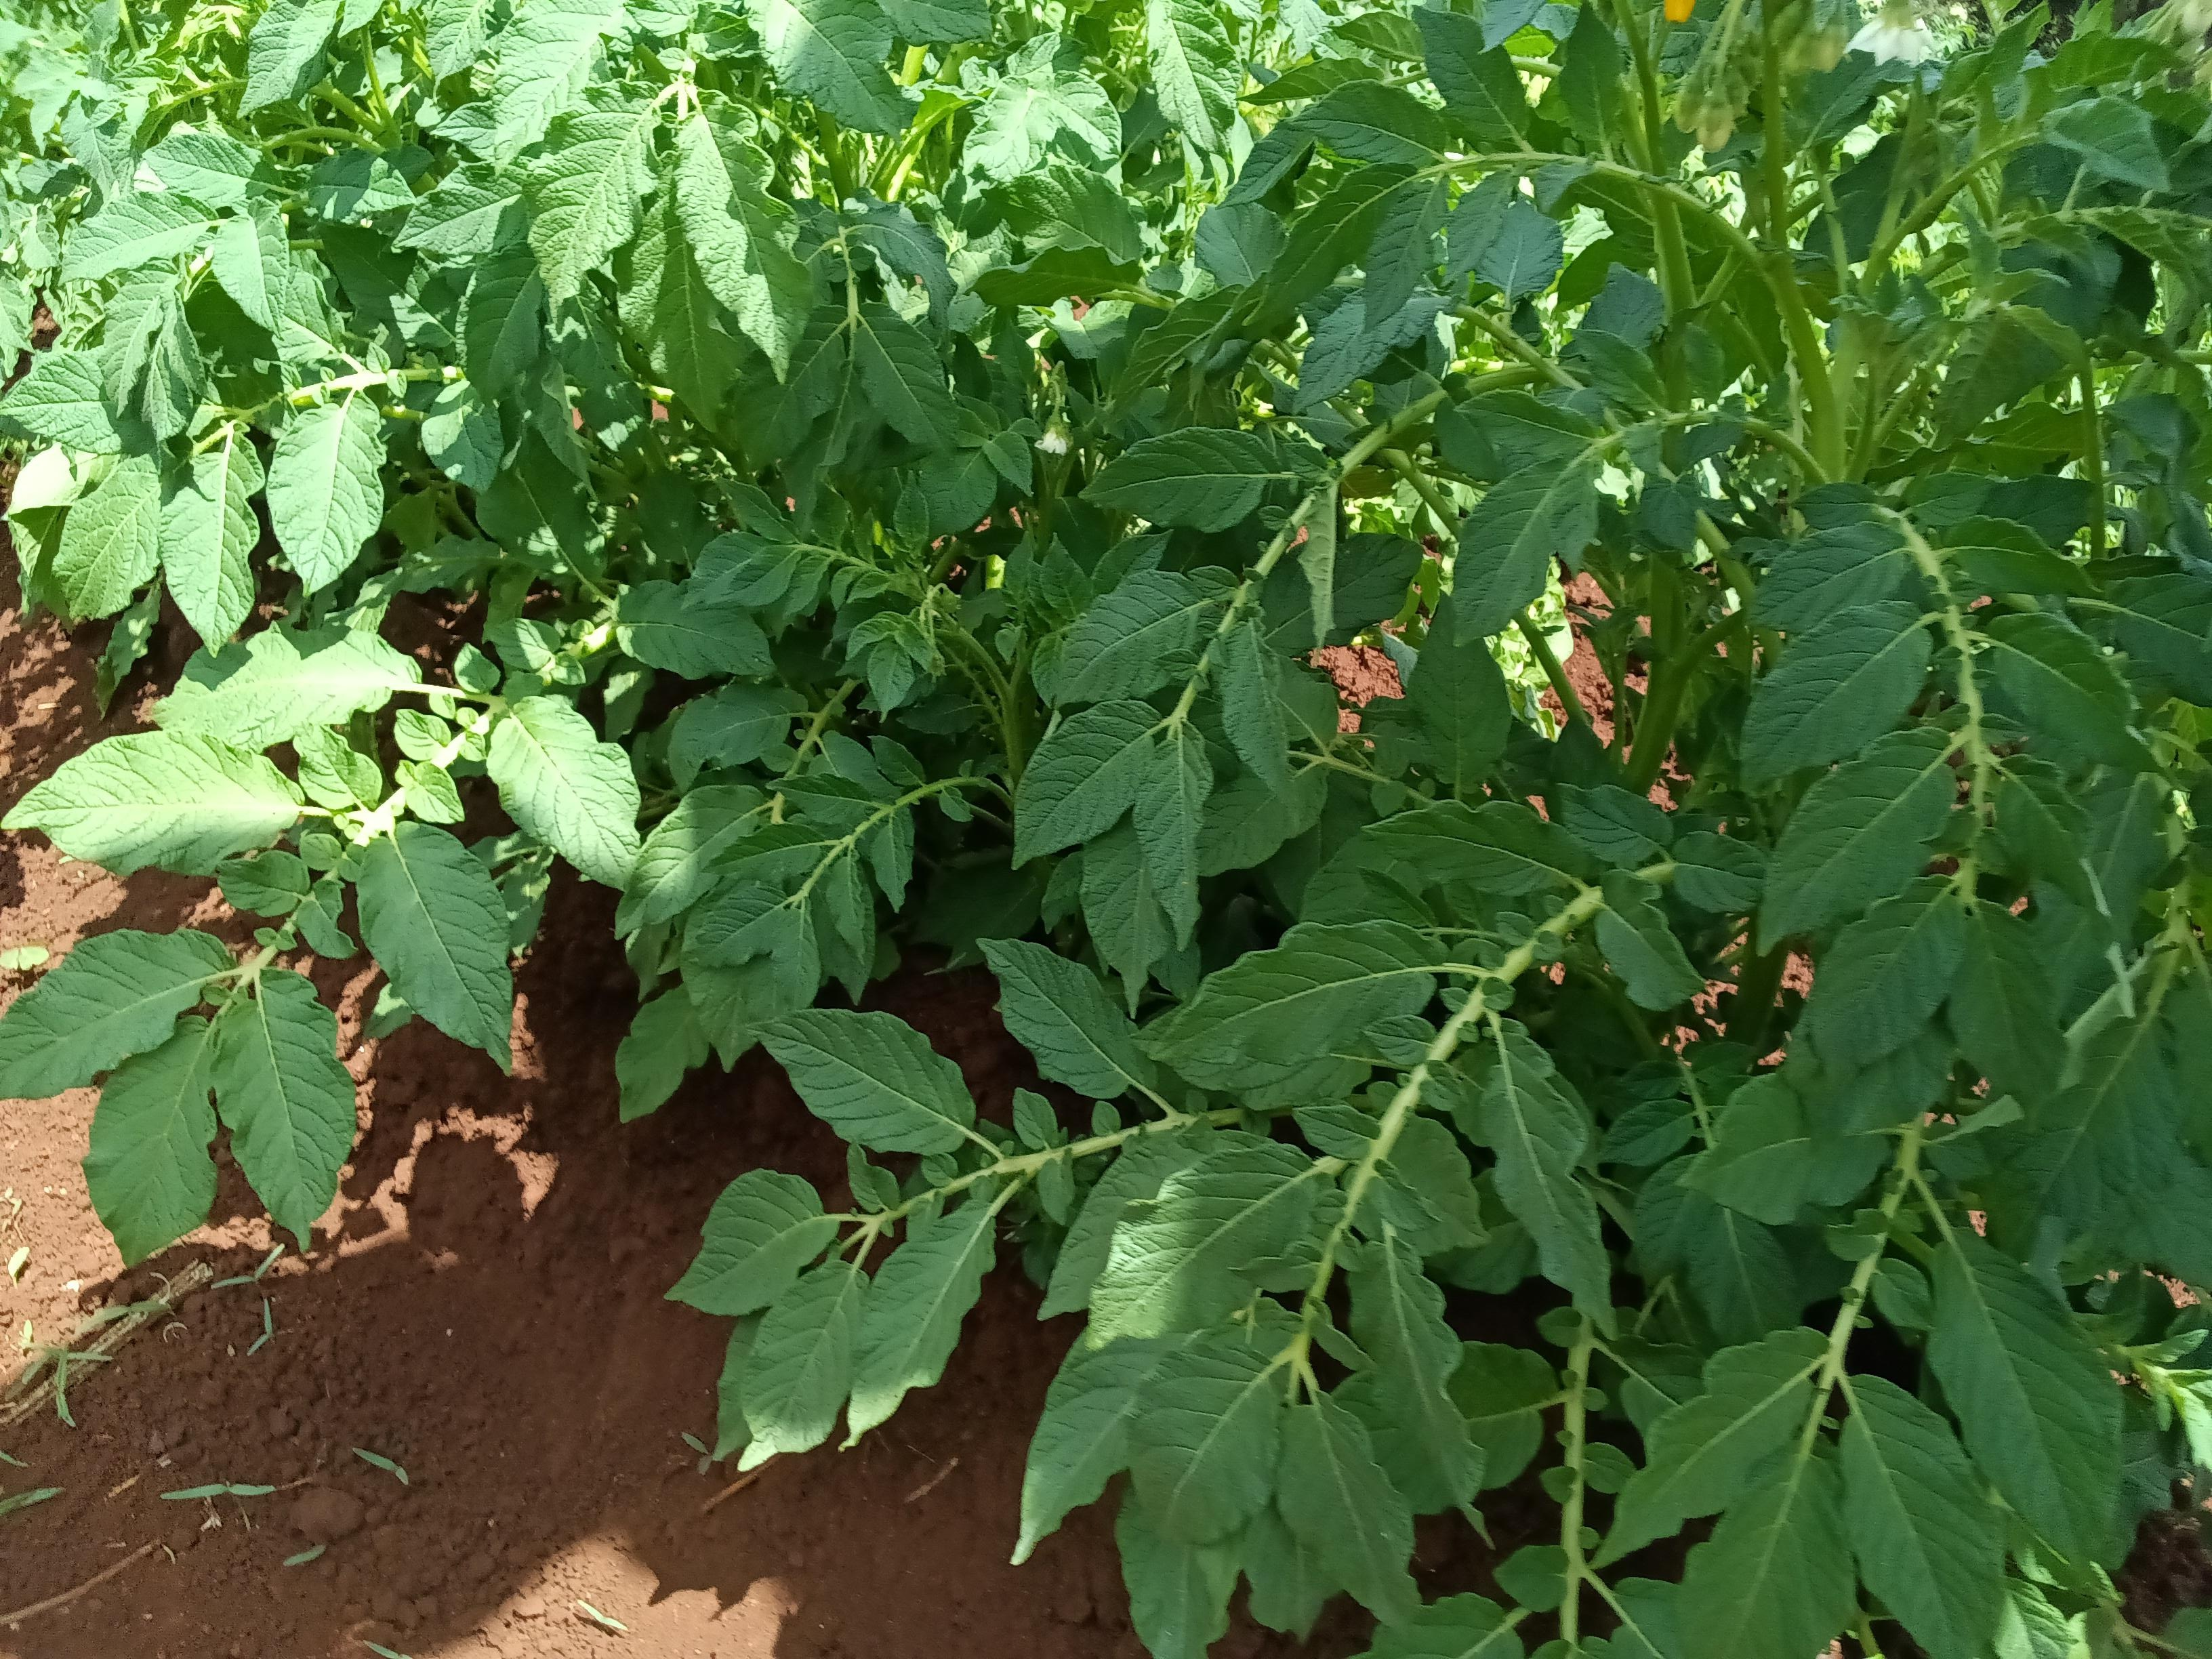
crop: potato
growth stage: flowering
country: Kenya
